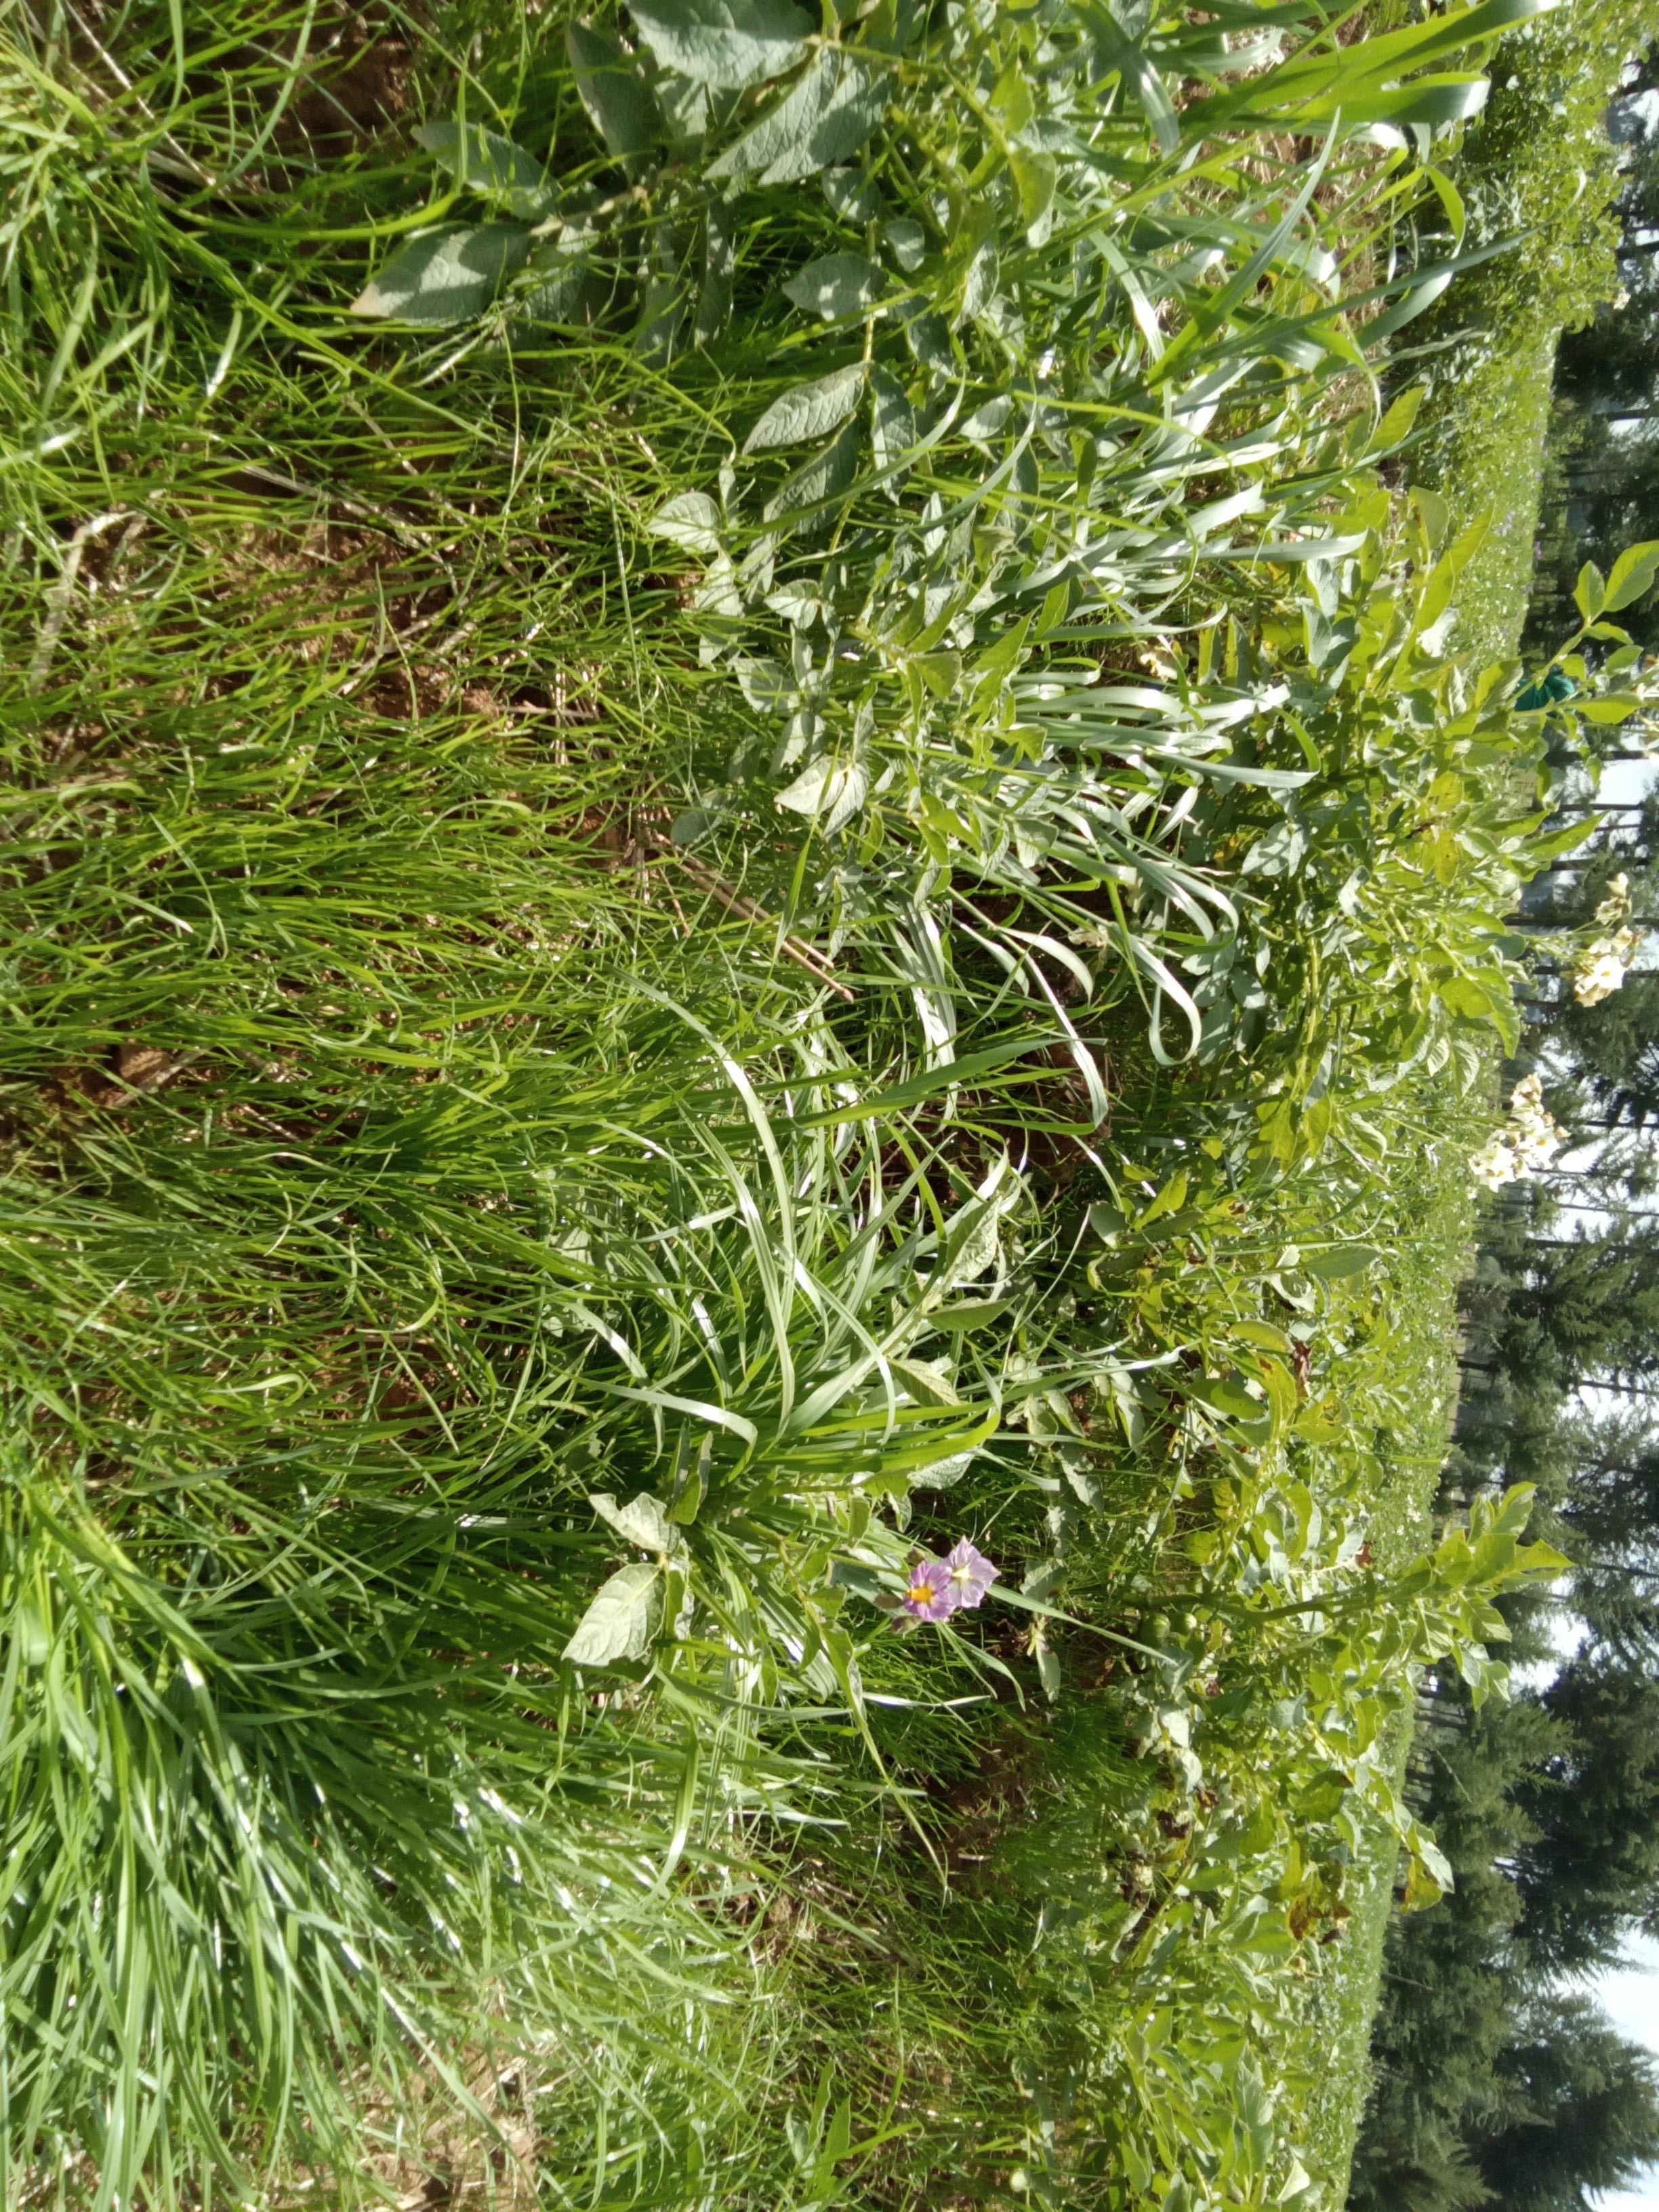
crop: potato
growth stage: flowering
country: Kenya
